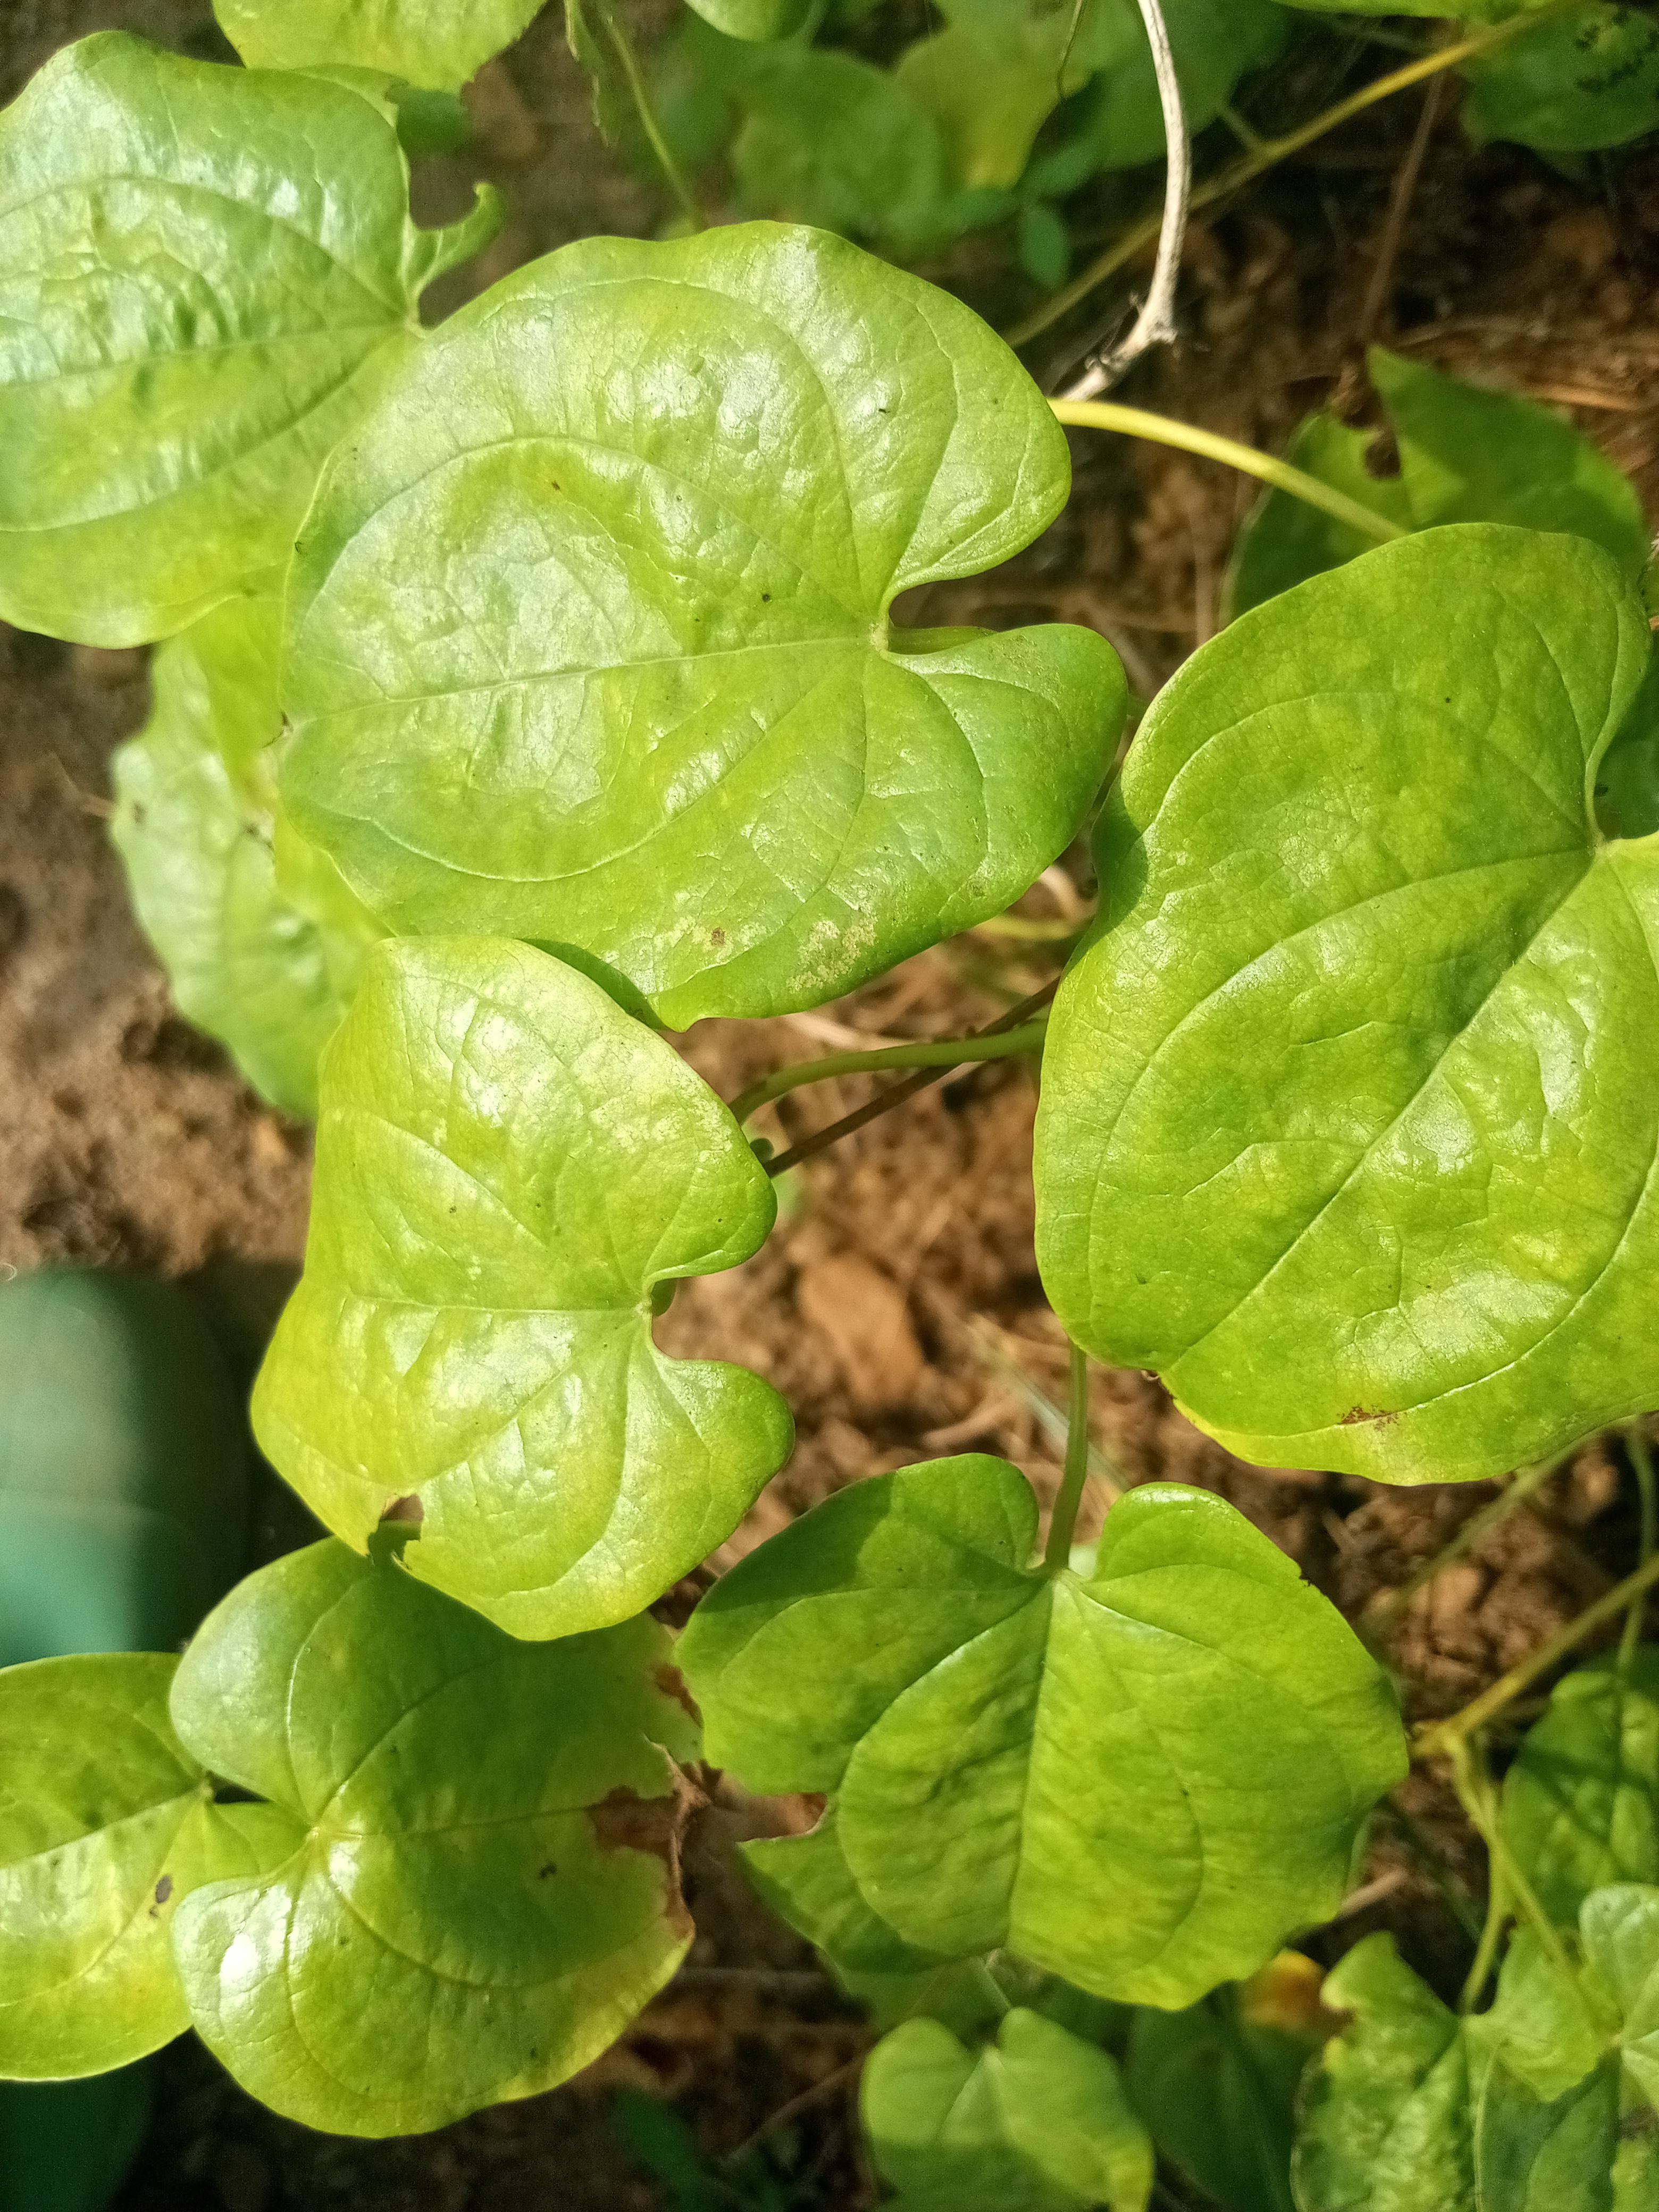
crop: yam
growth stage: maturity
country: Nigeria
